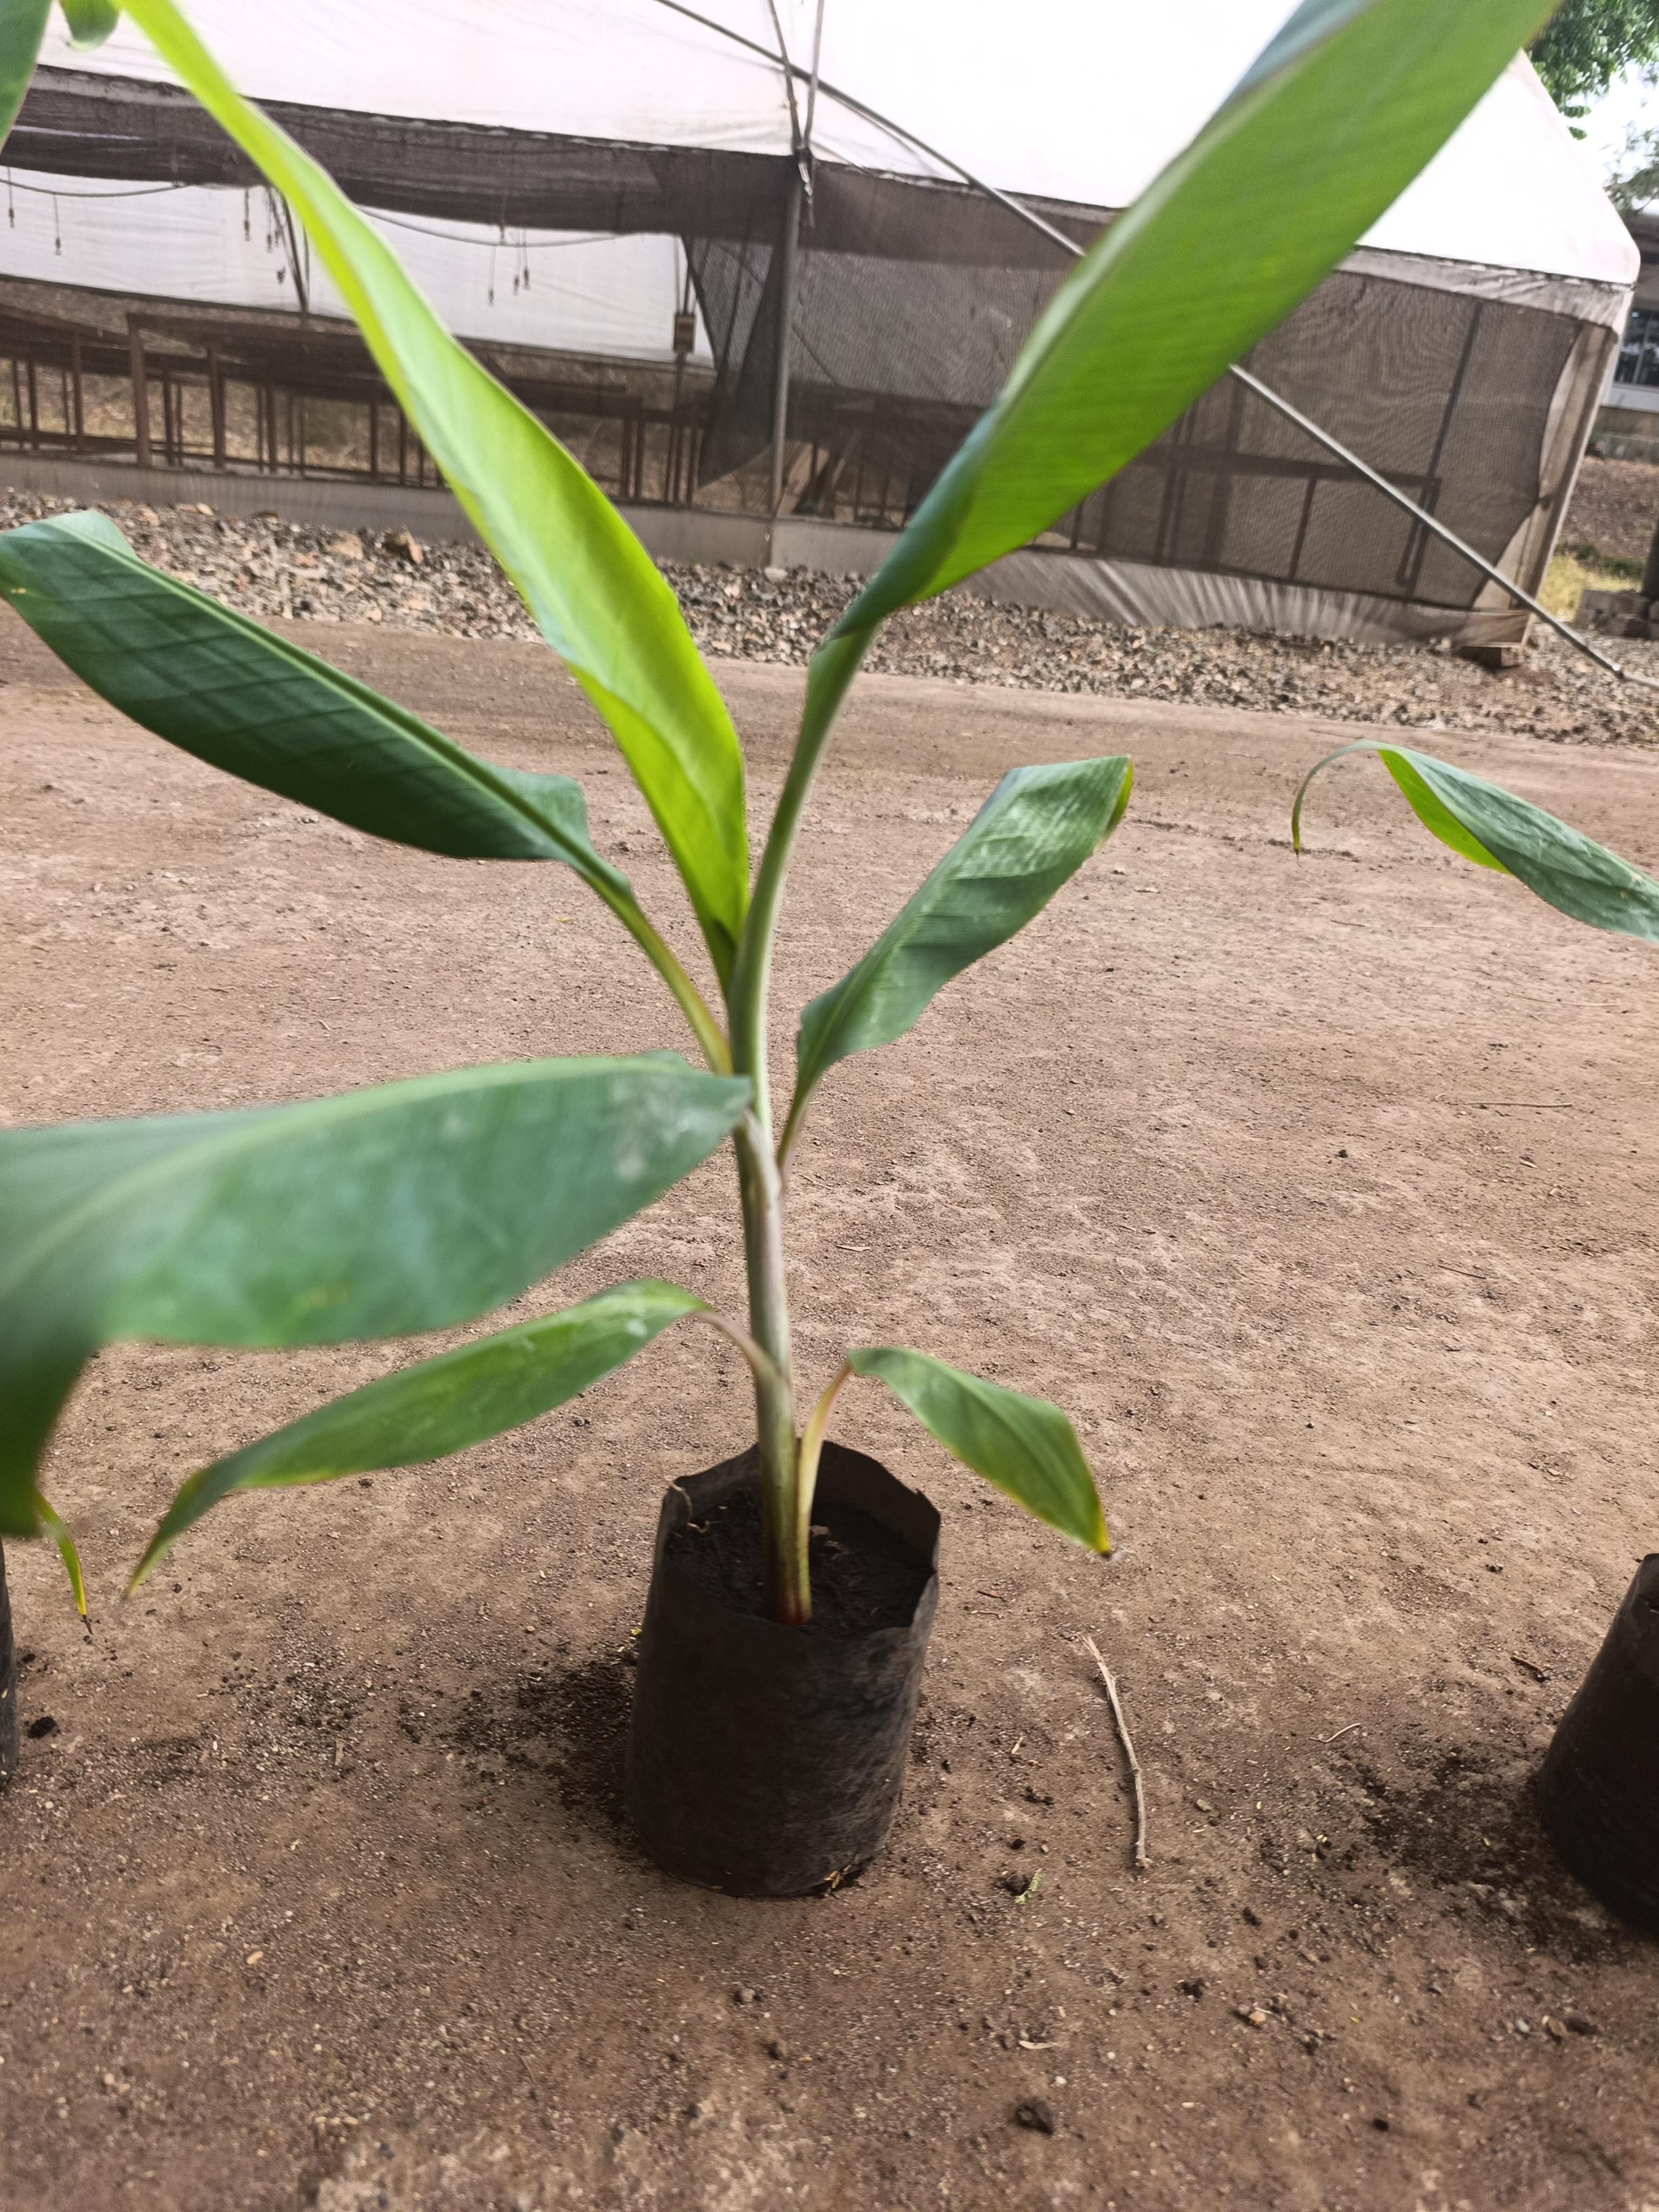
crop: banana
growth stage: vegetative
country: Tanzania
